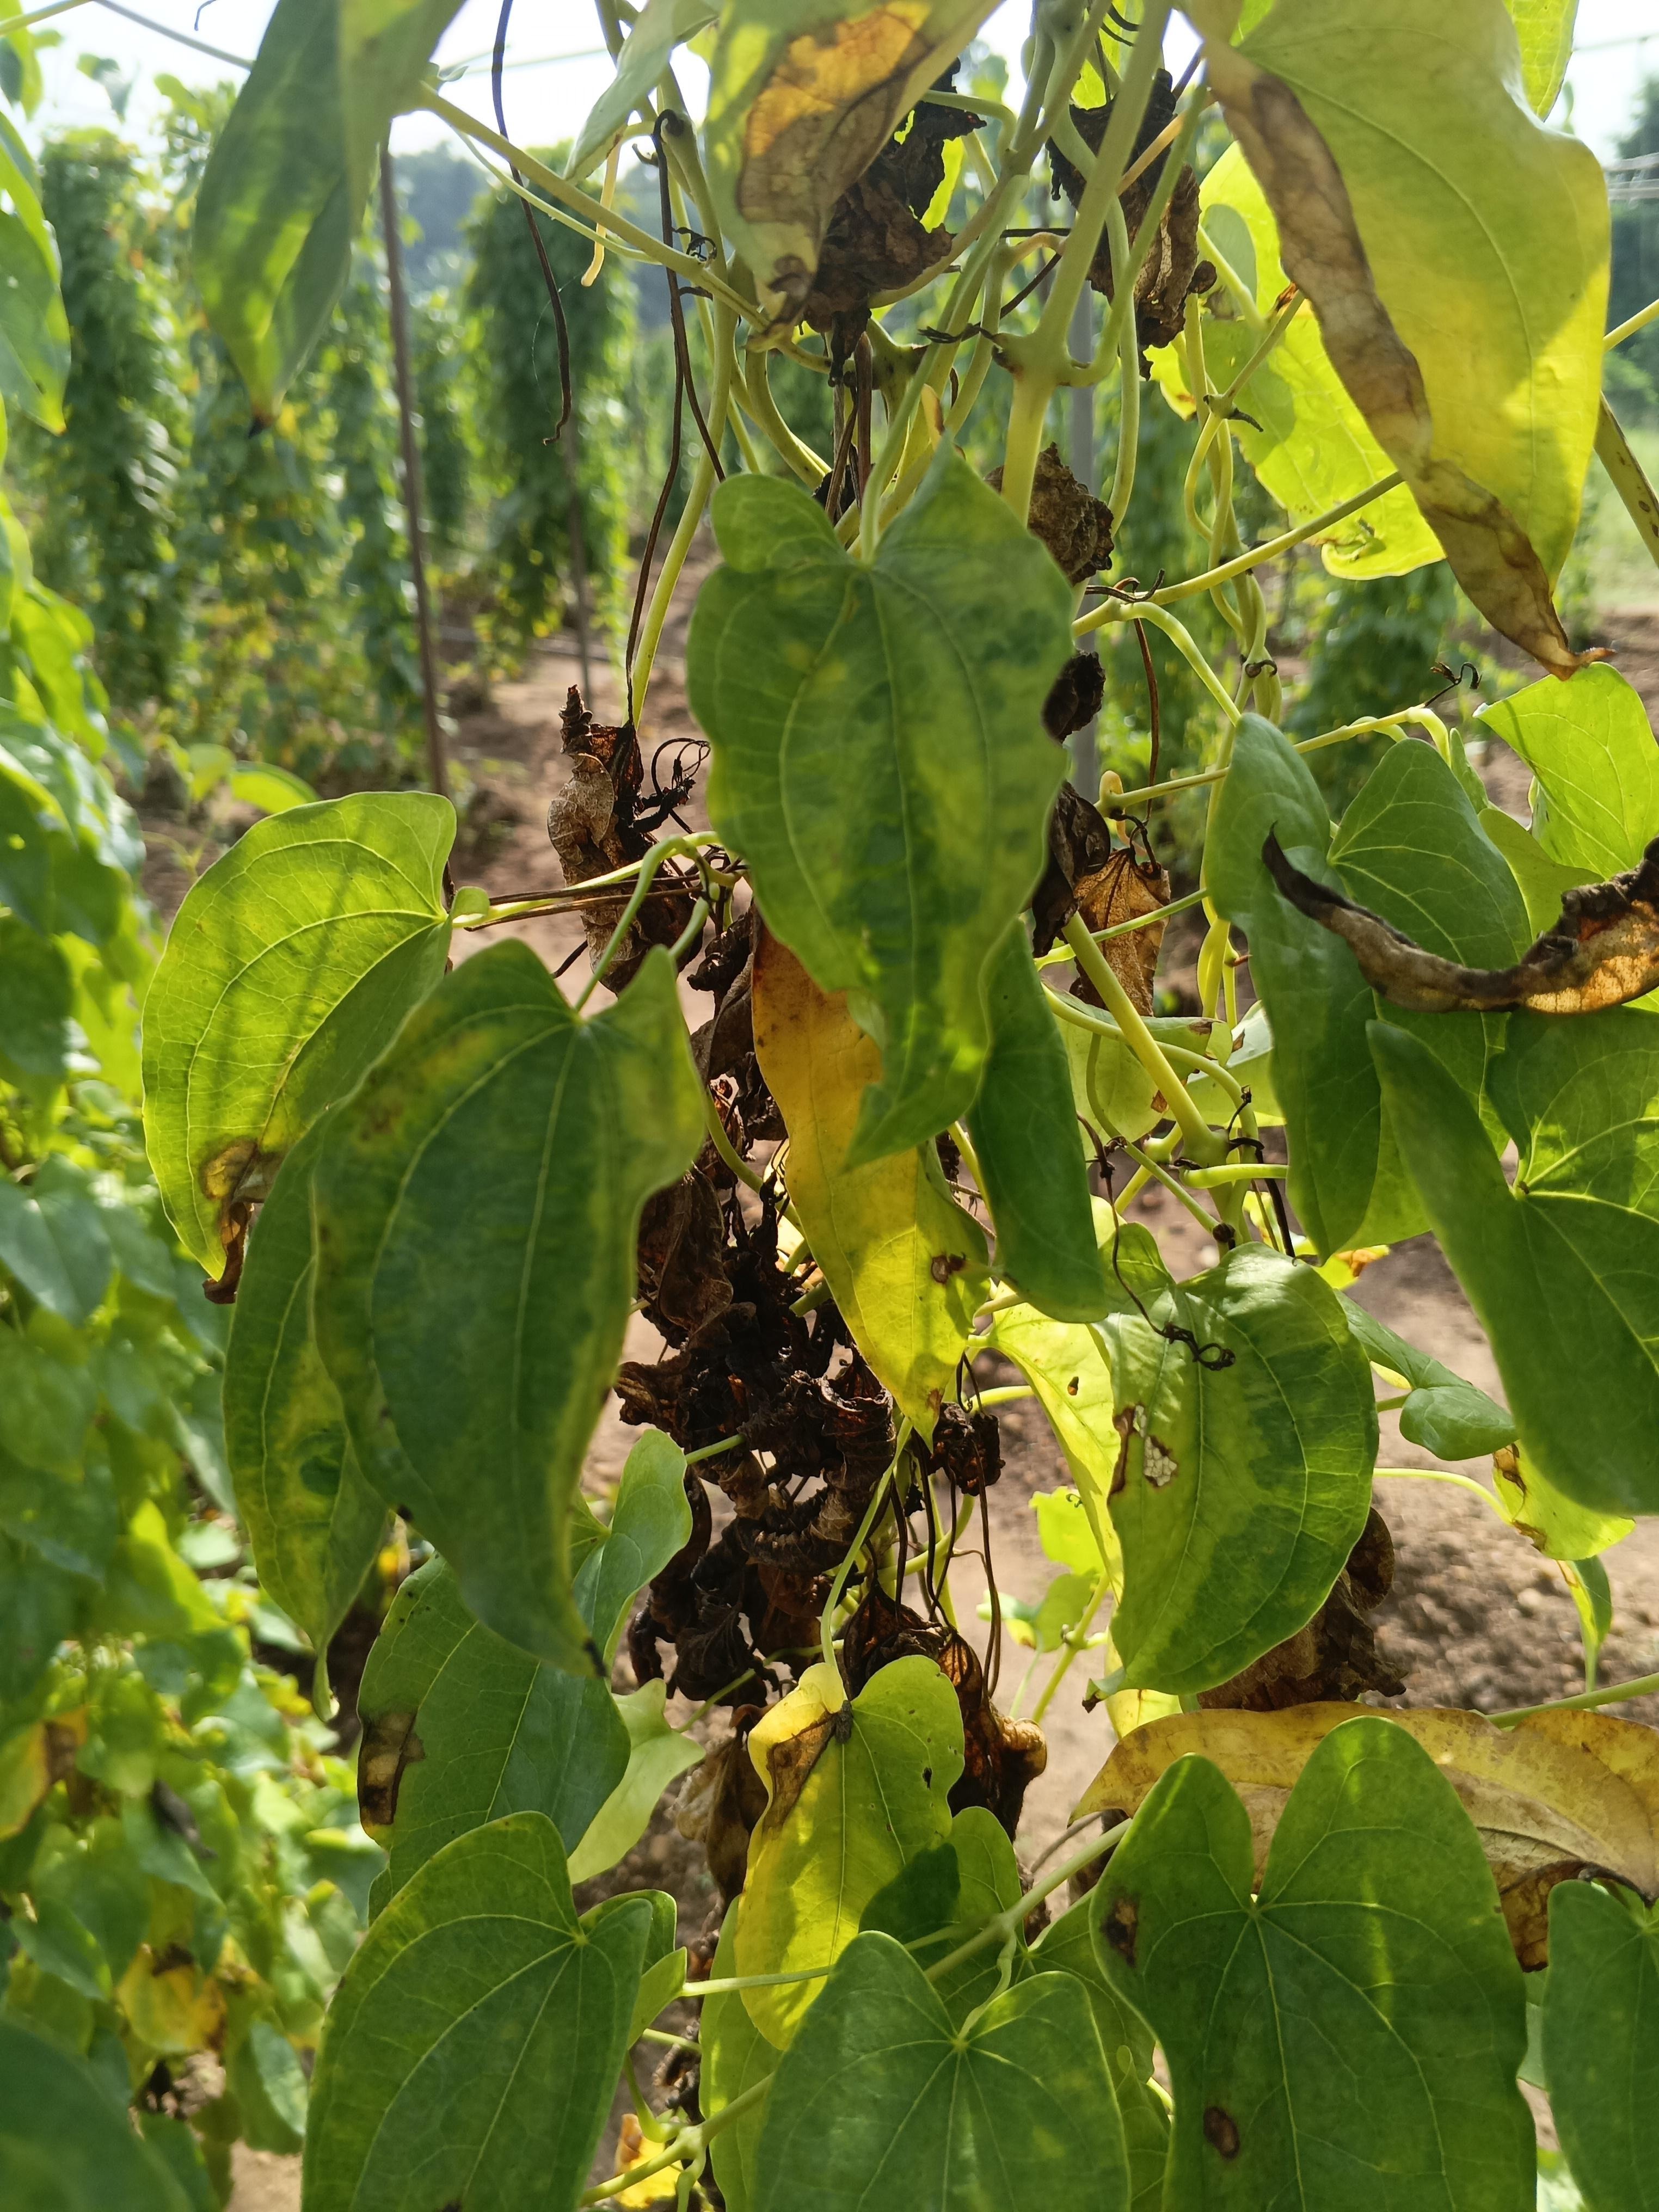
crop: yam
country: Nigeria
